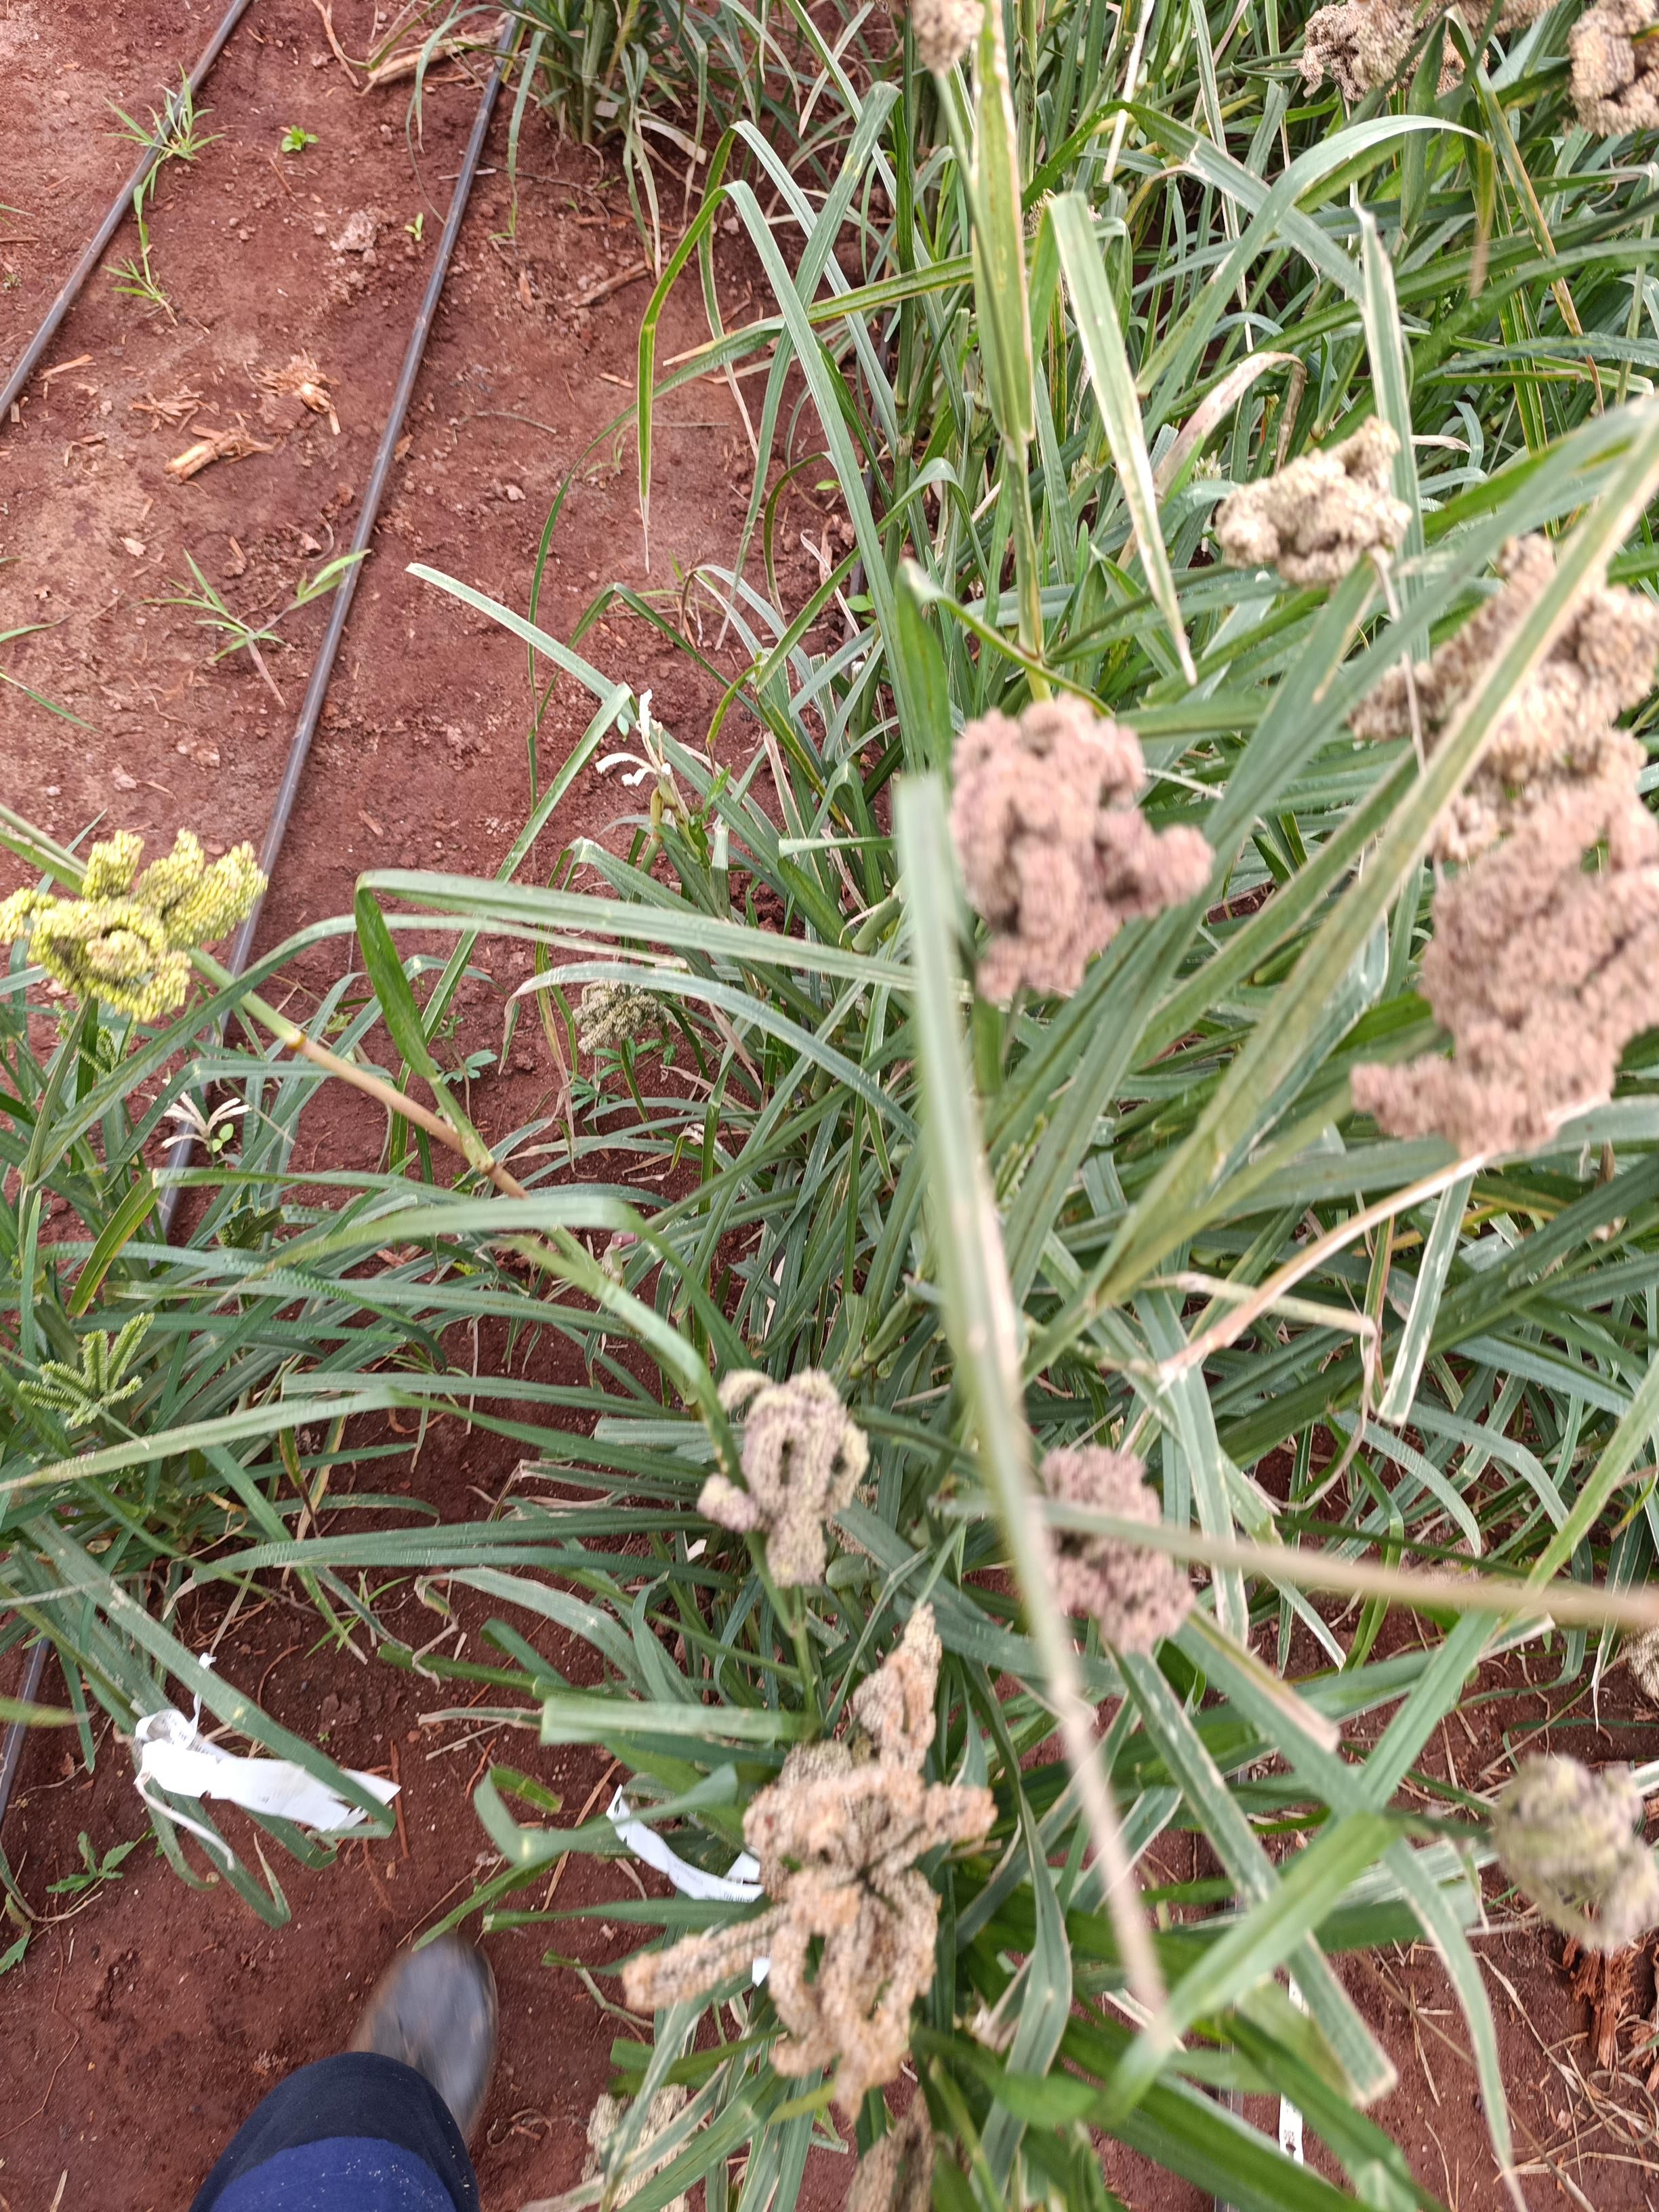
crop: finger millet
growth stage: filling grain
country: Kenya
